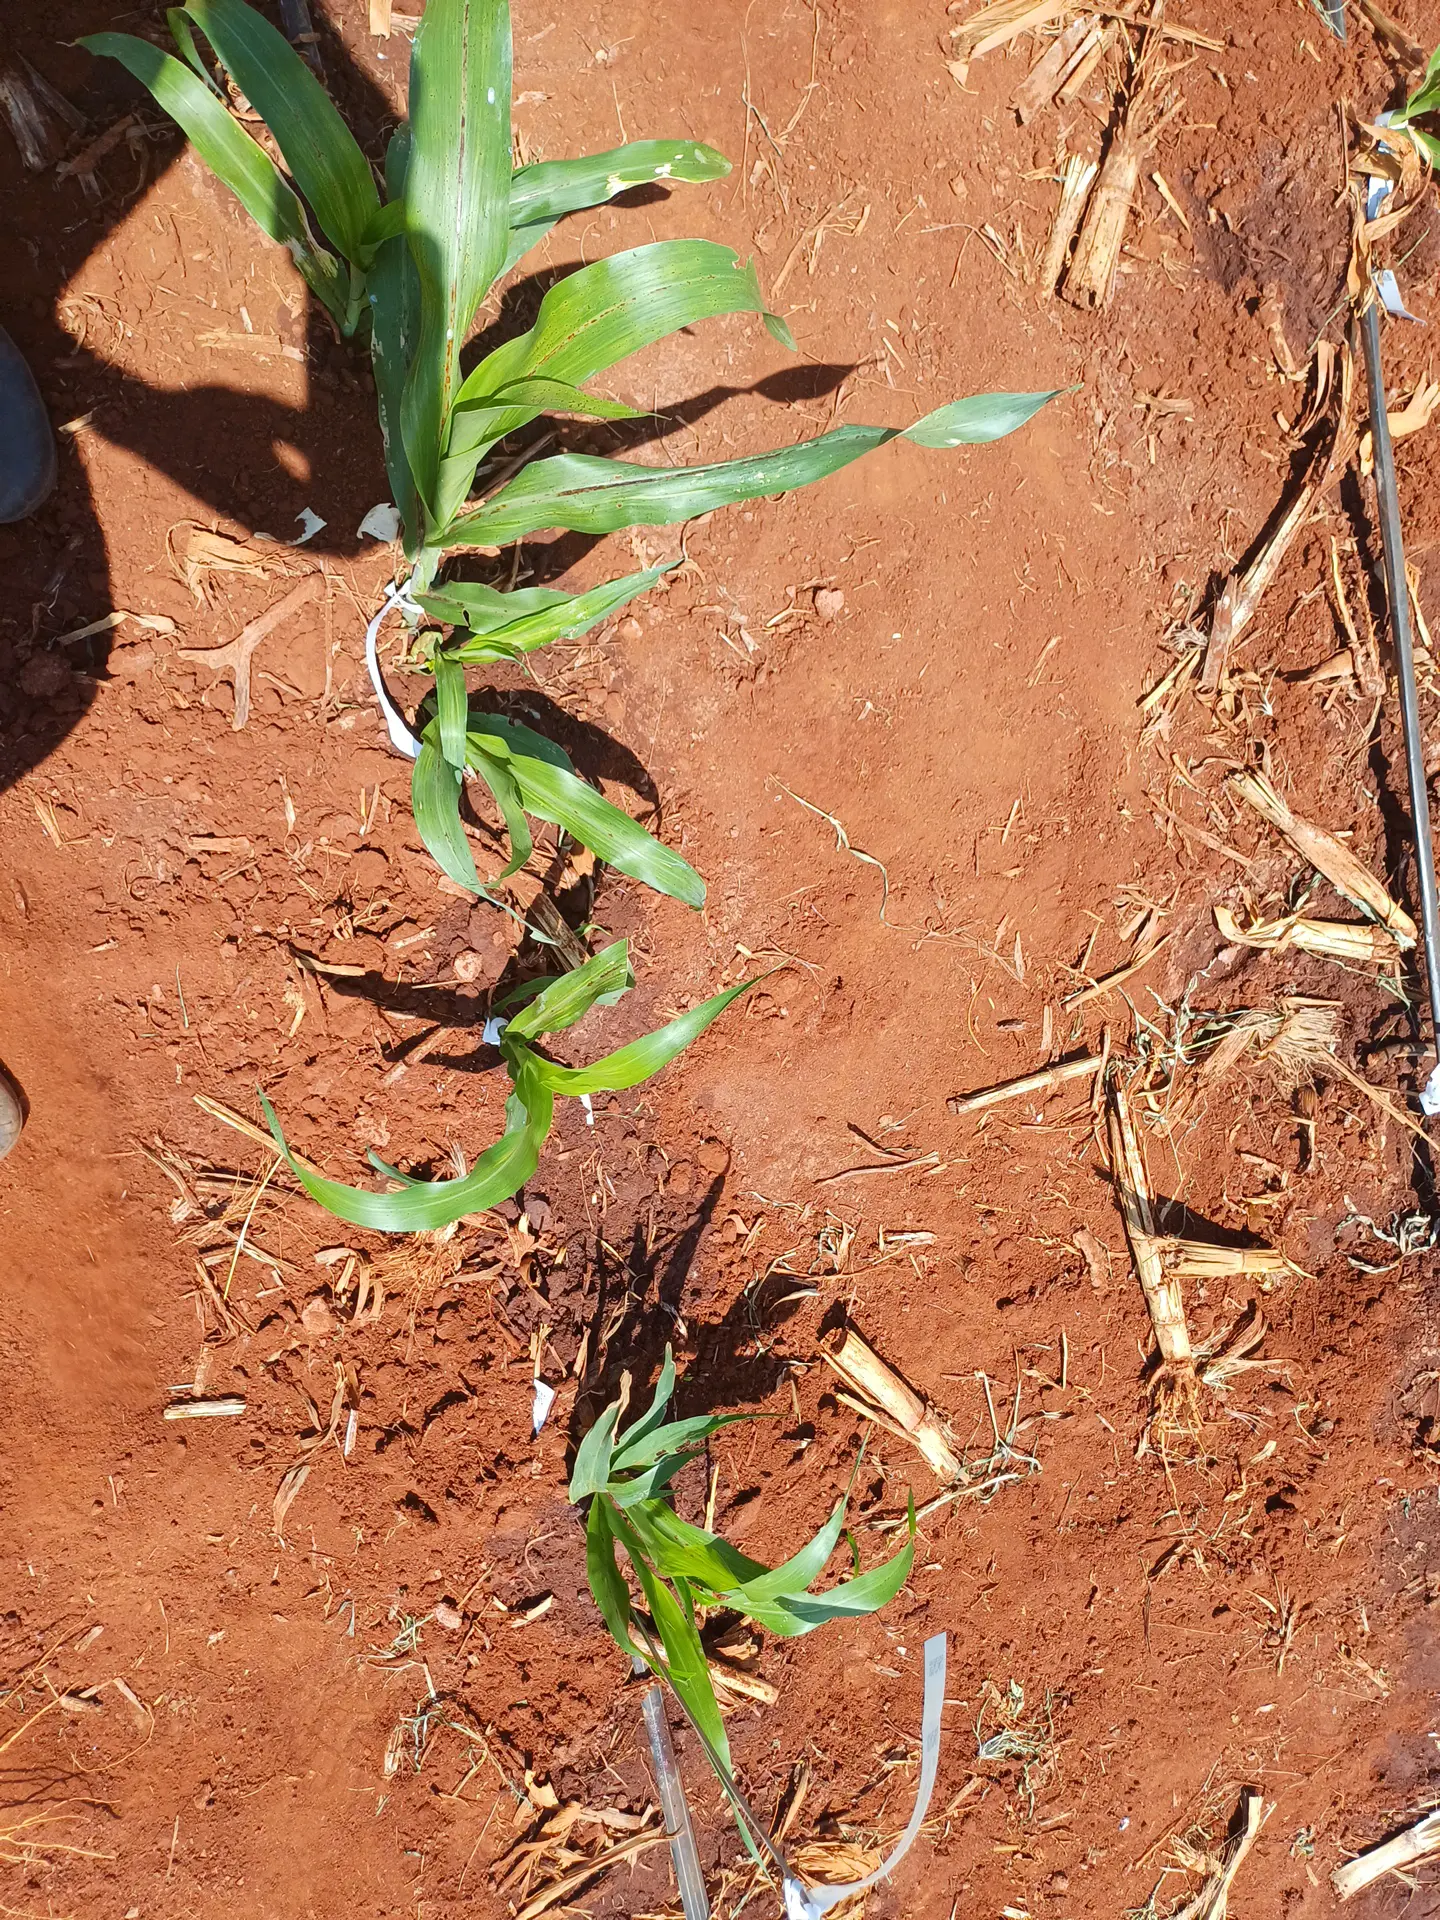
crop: sorghum
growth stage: vegetative
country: Kenya
